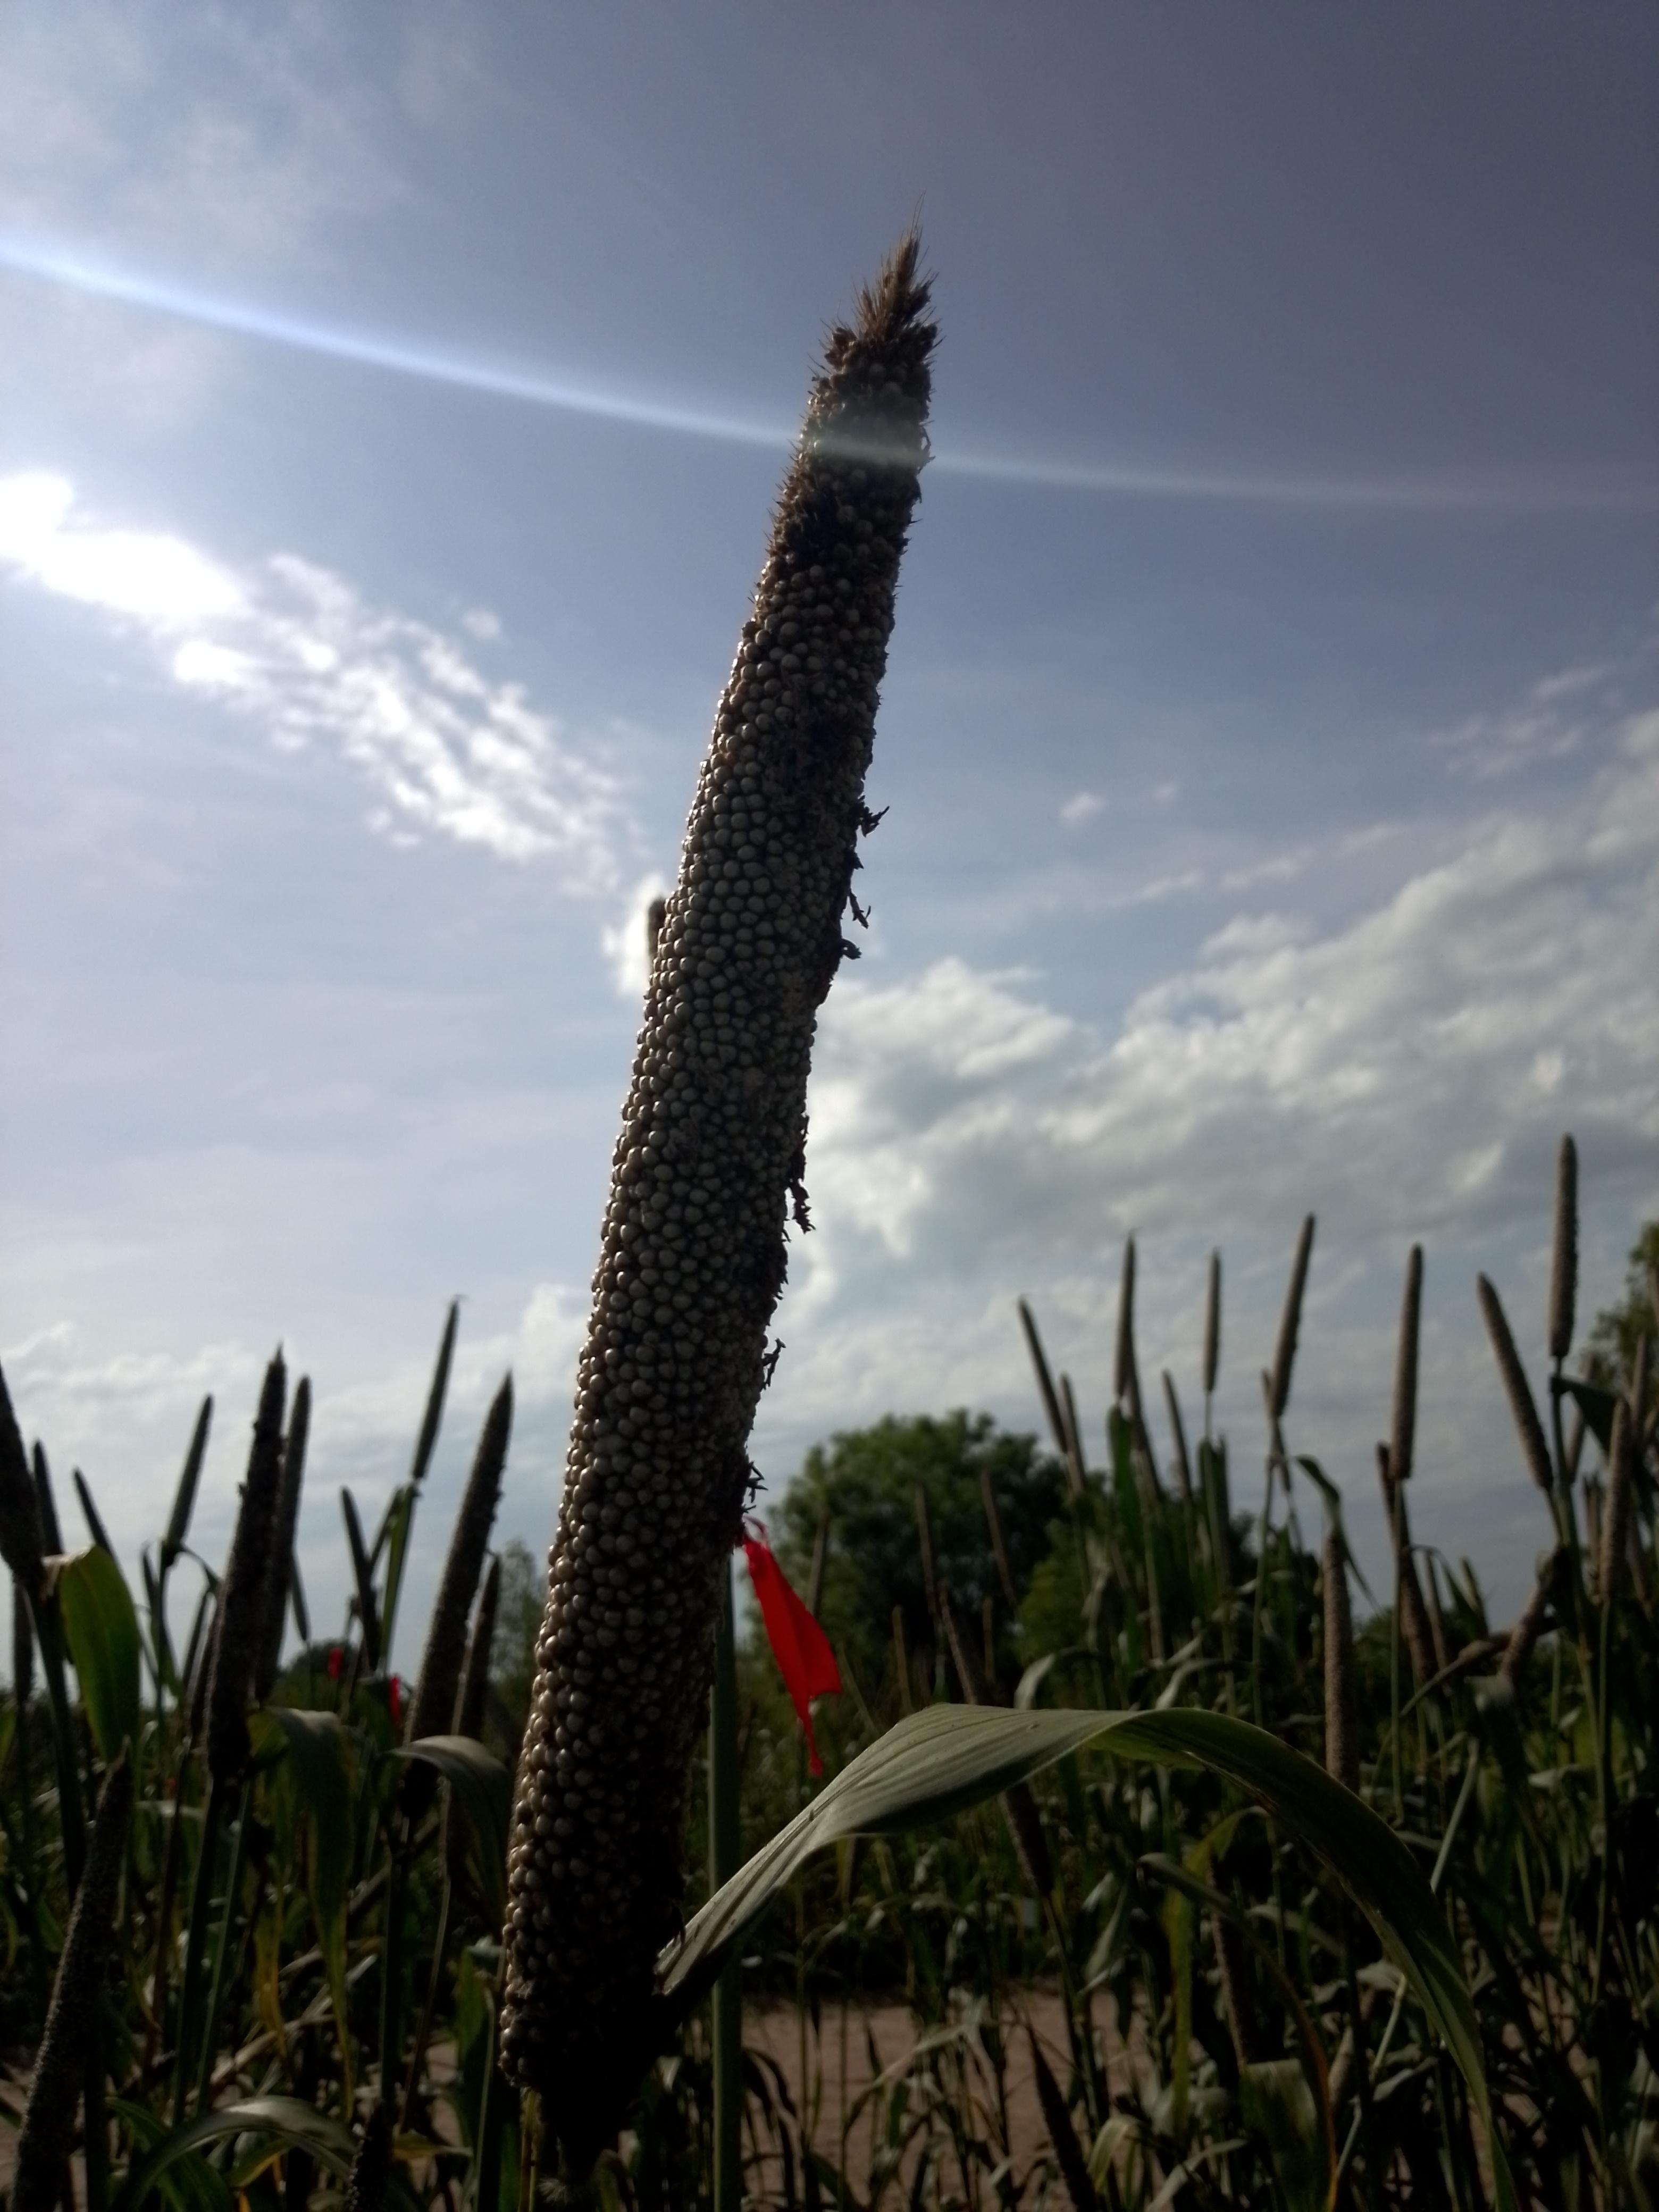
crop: pearl millet
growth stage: filling grain
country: Senegal
